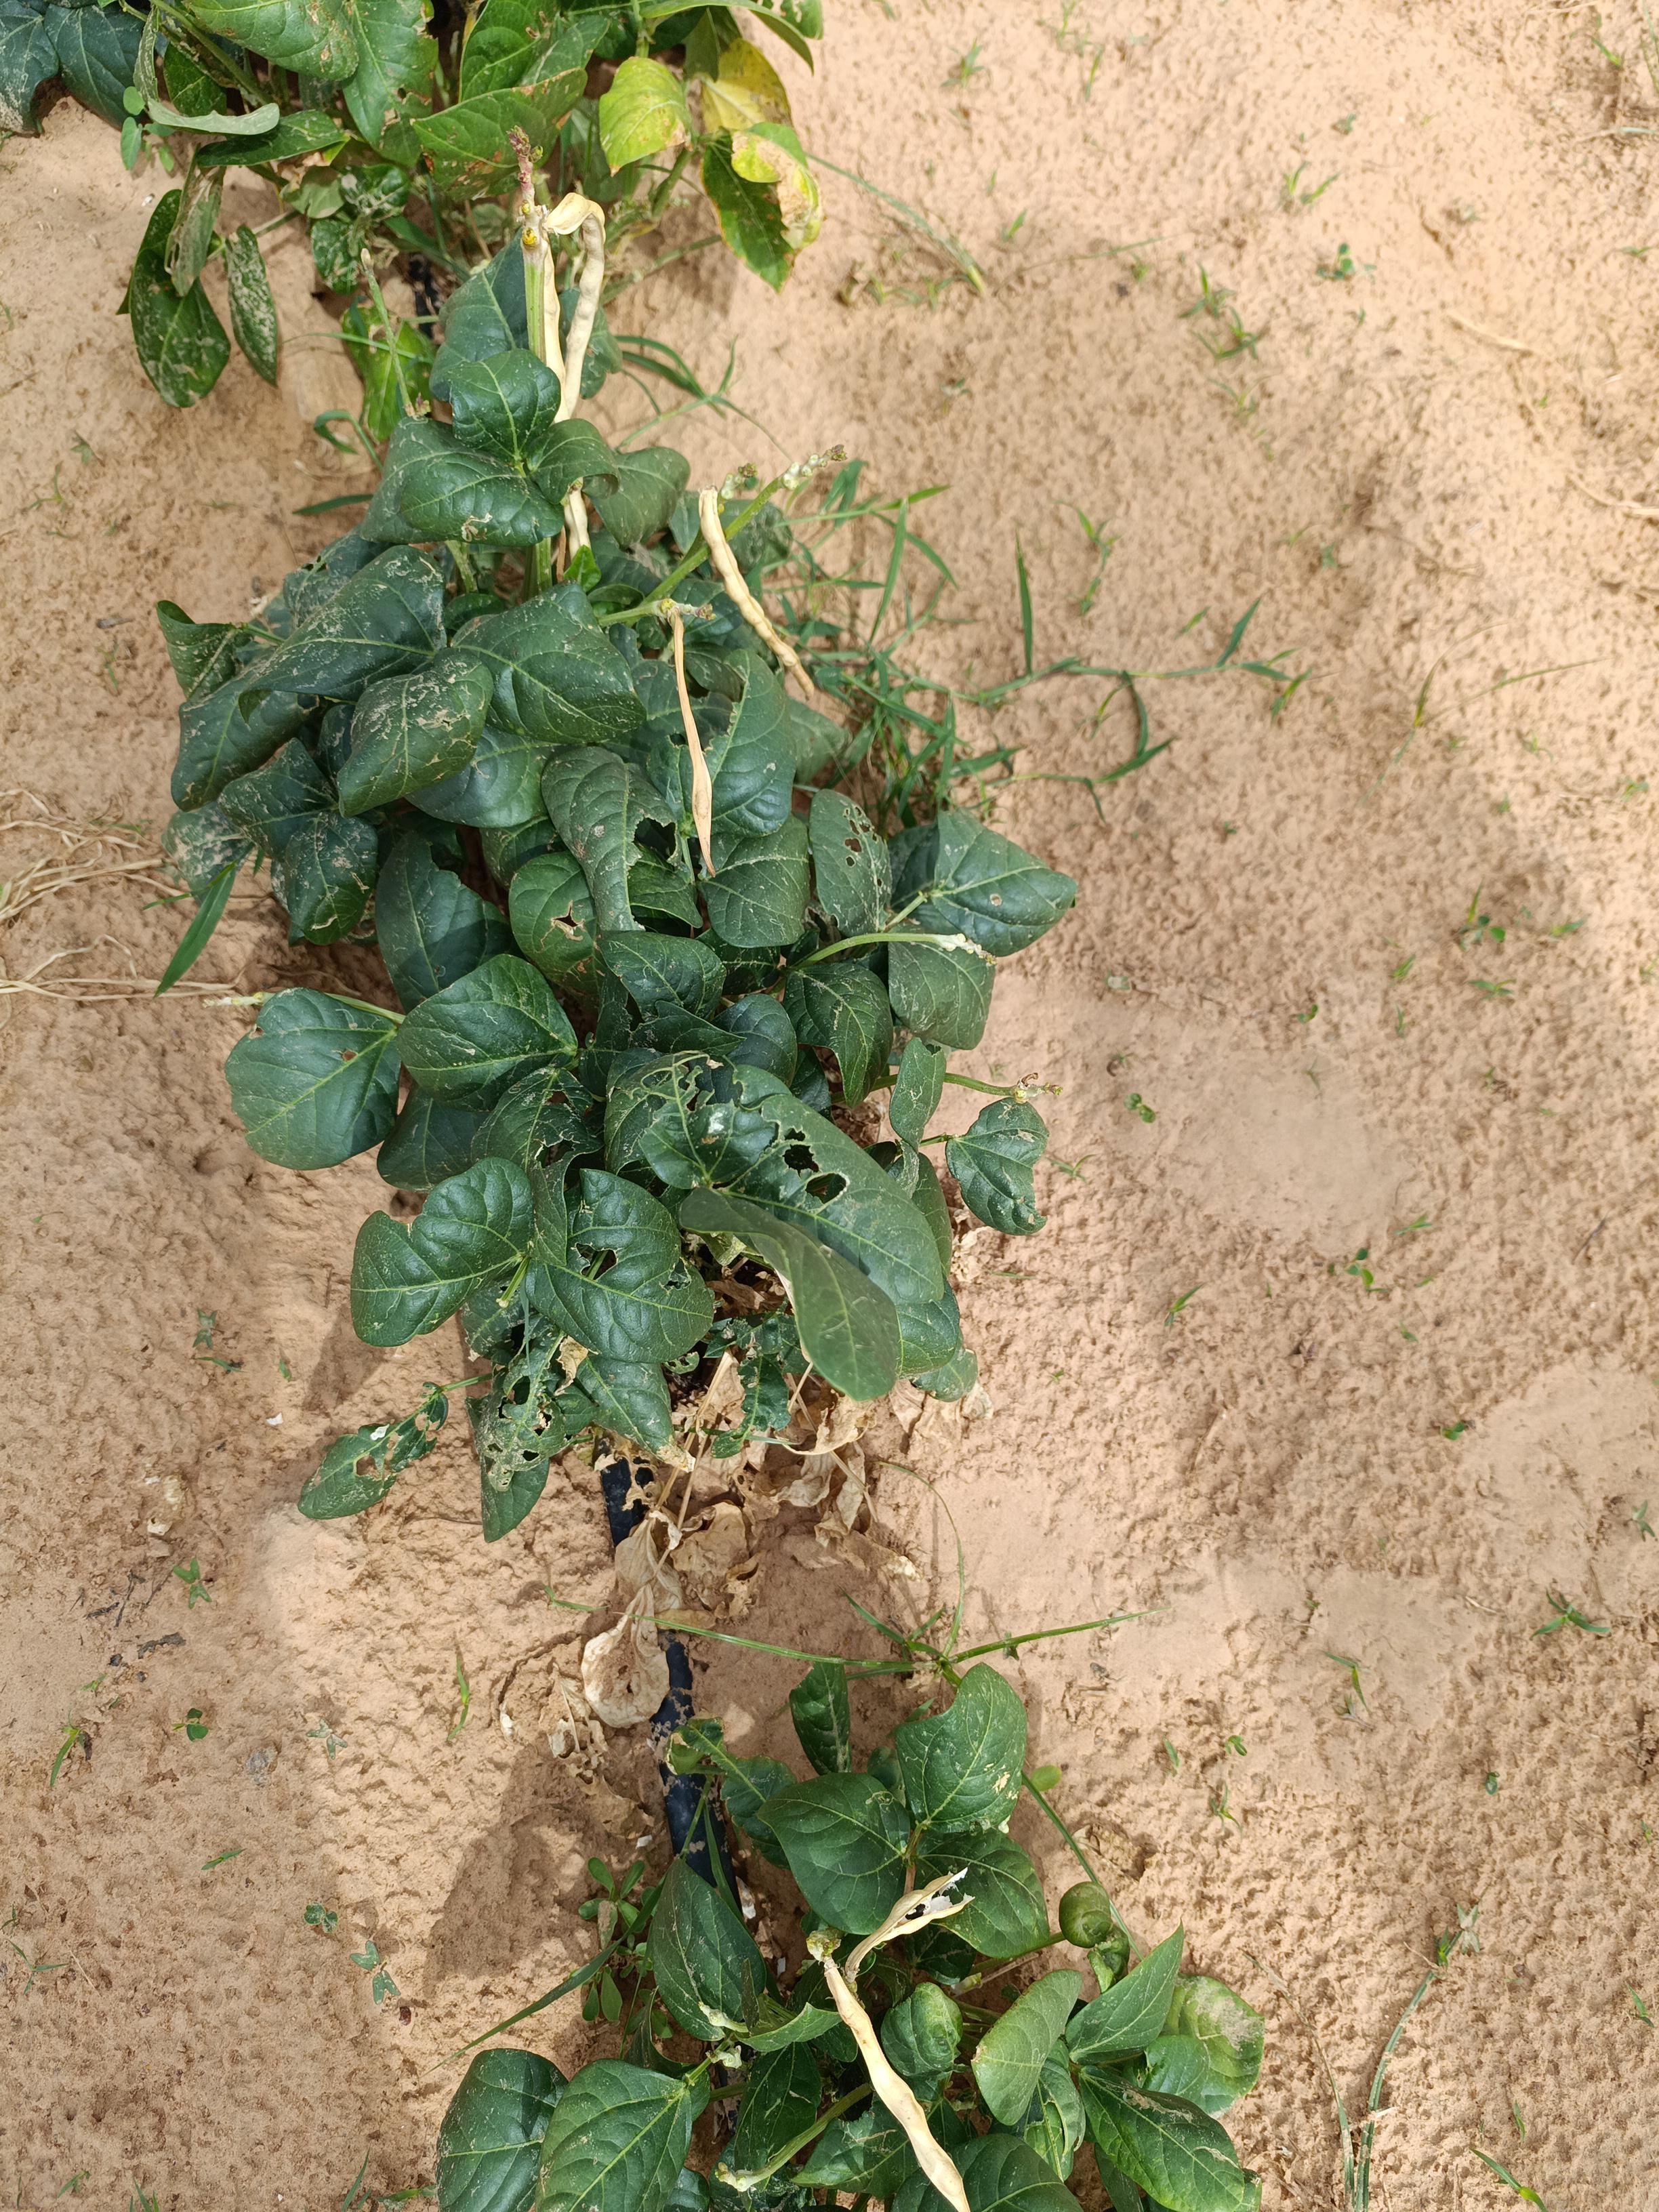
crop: cowpea
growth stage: development pod
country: Nigeria
